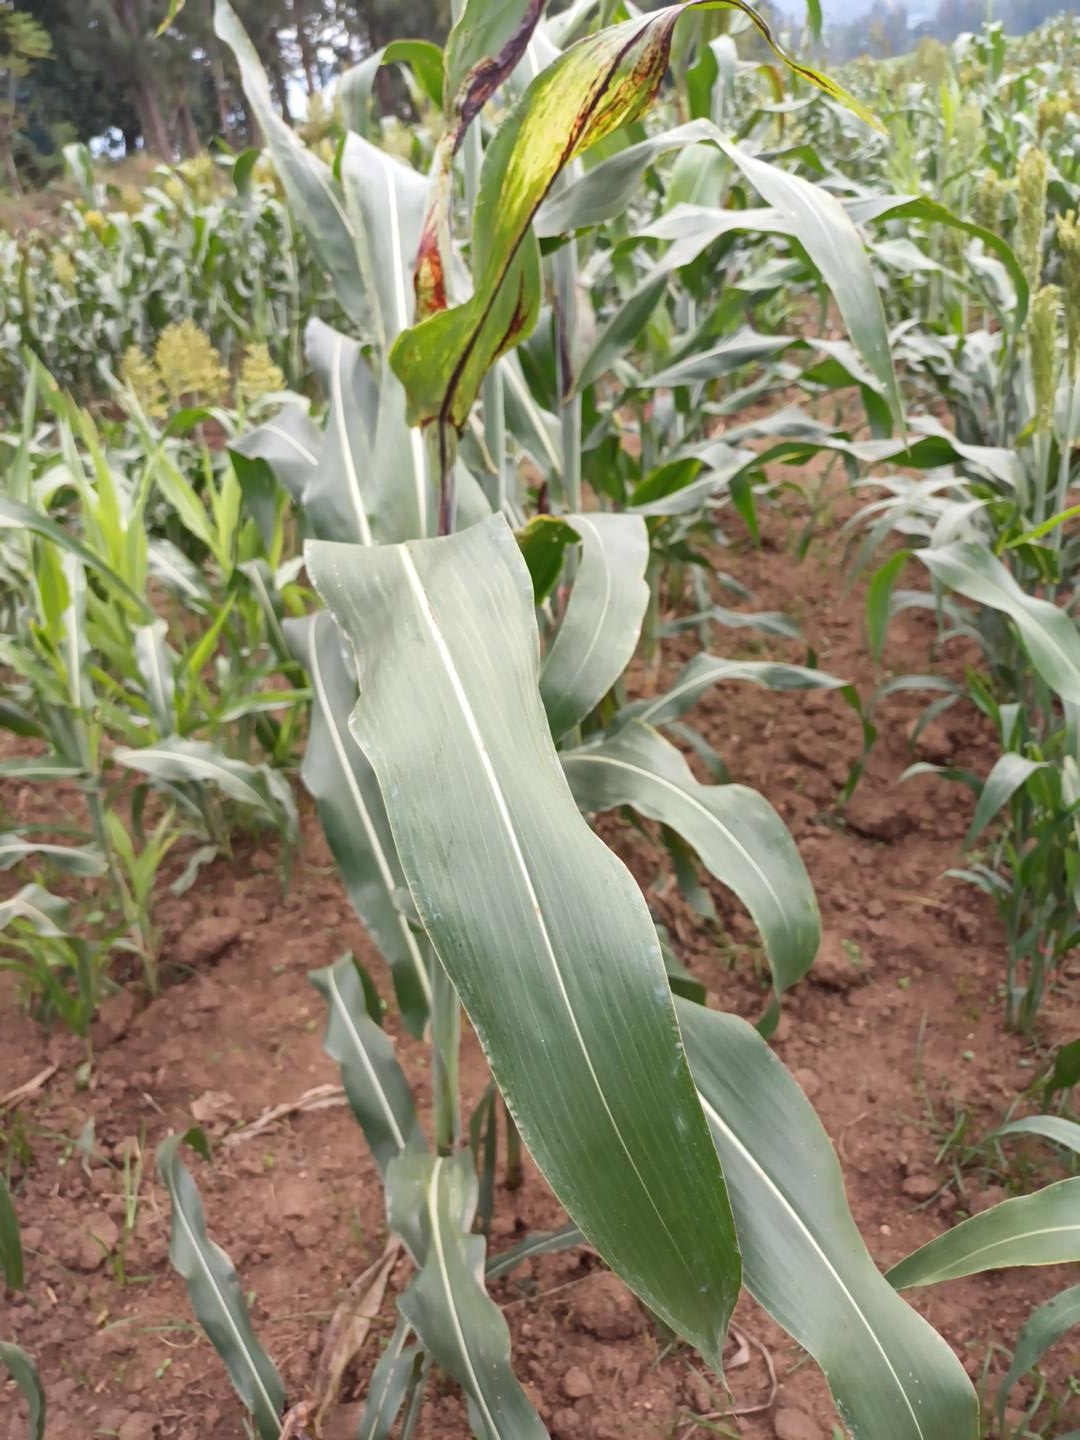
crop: sorghum
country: Kenya
